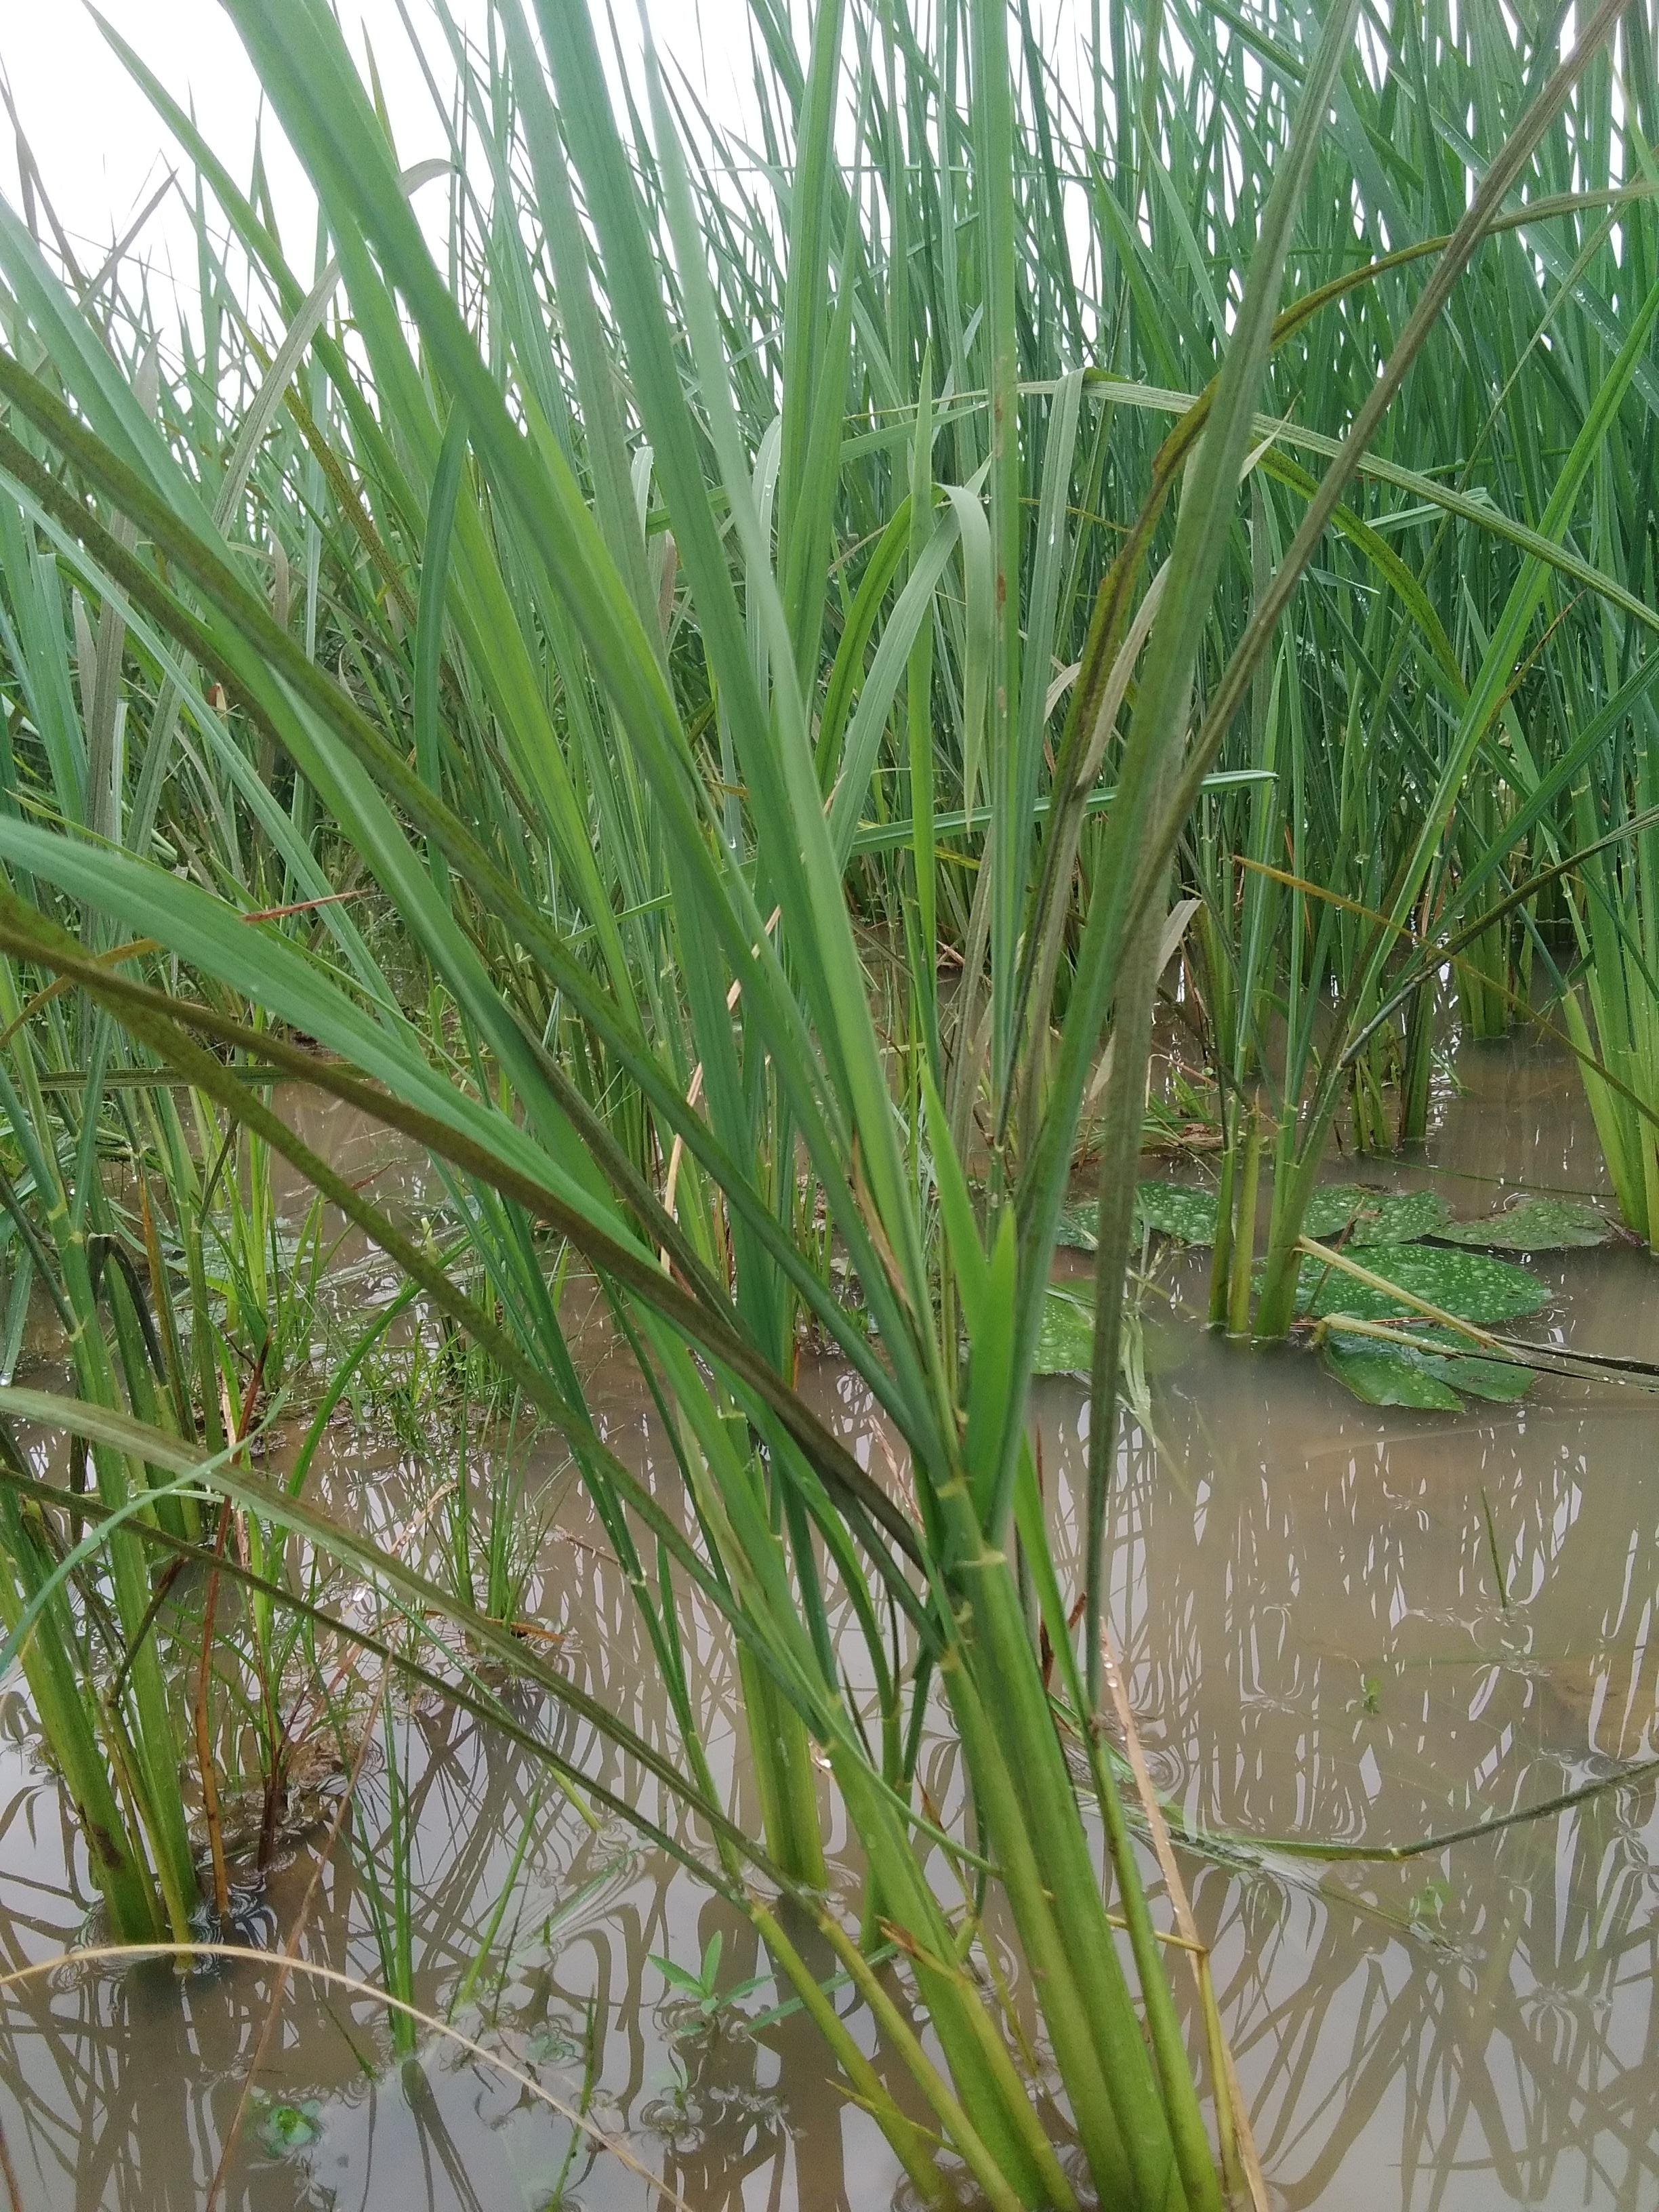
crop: rice
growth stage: vegetative
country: Nigeria
